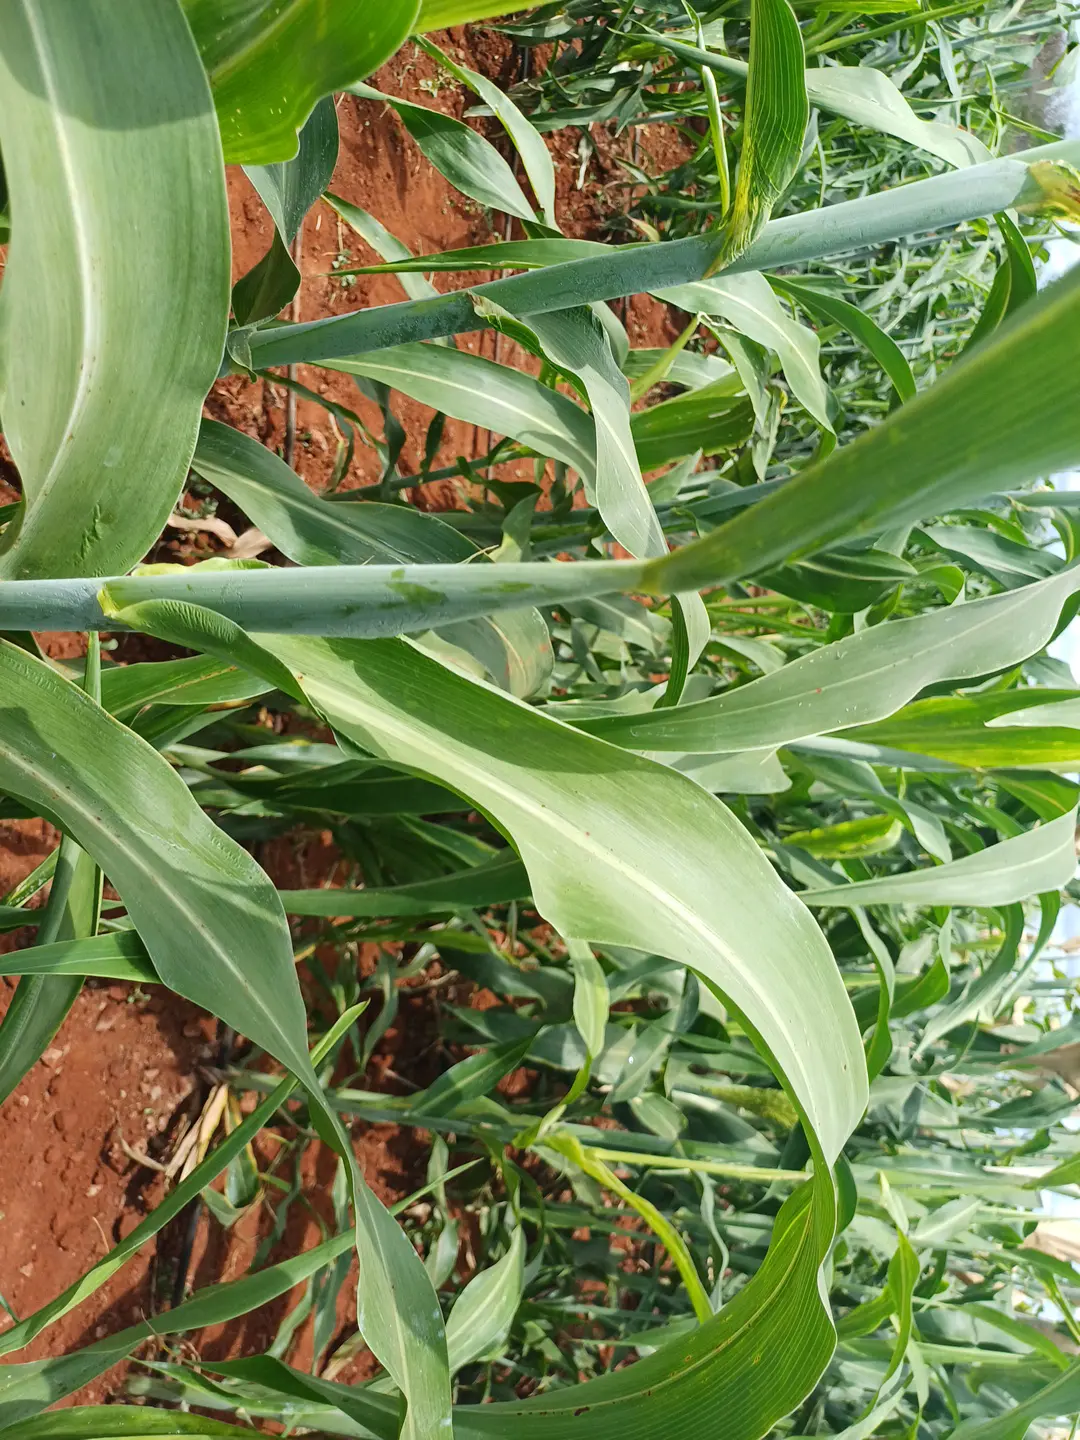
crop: sorghum
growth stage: vegetative
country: Kenya
